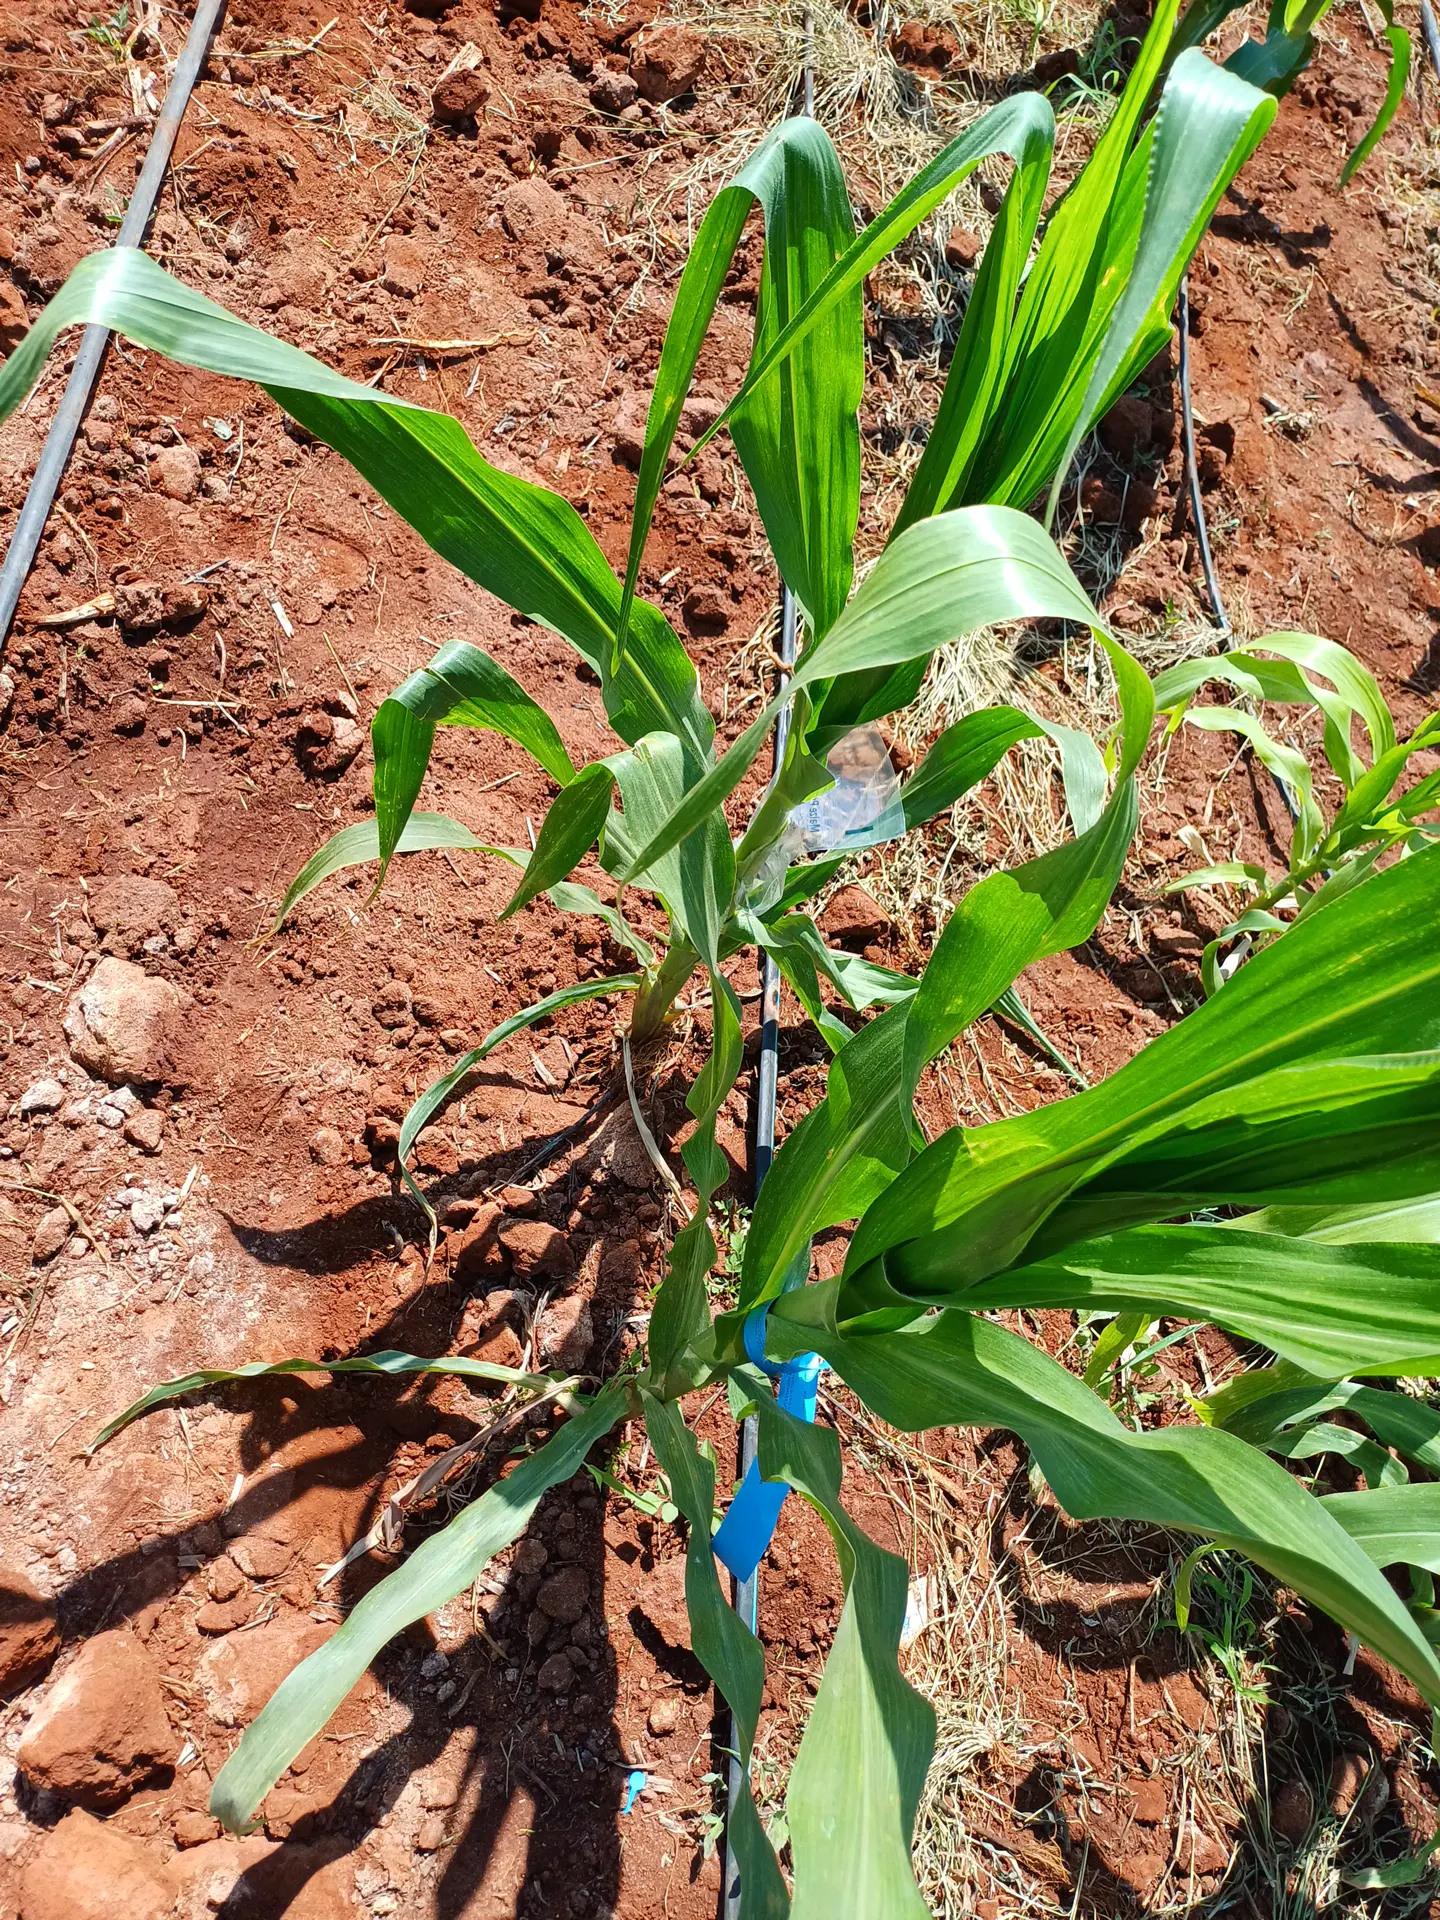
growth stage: vegetative
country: Kenya
